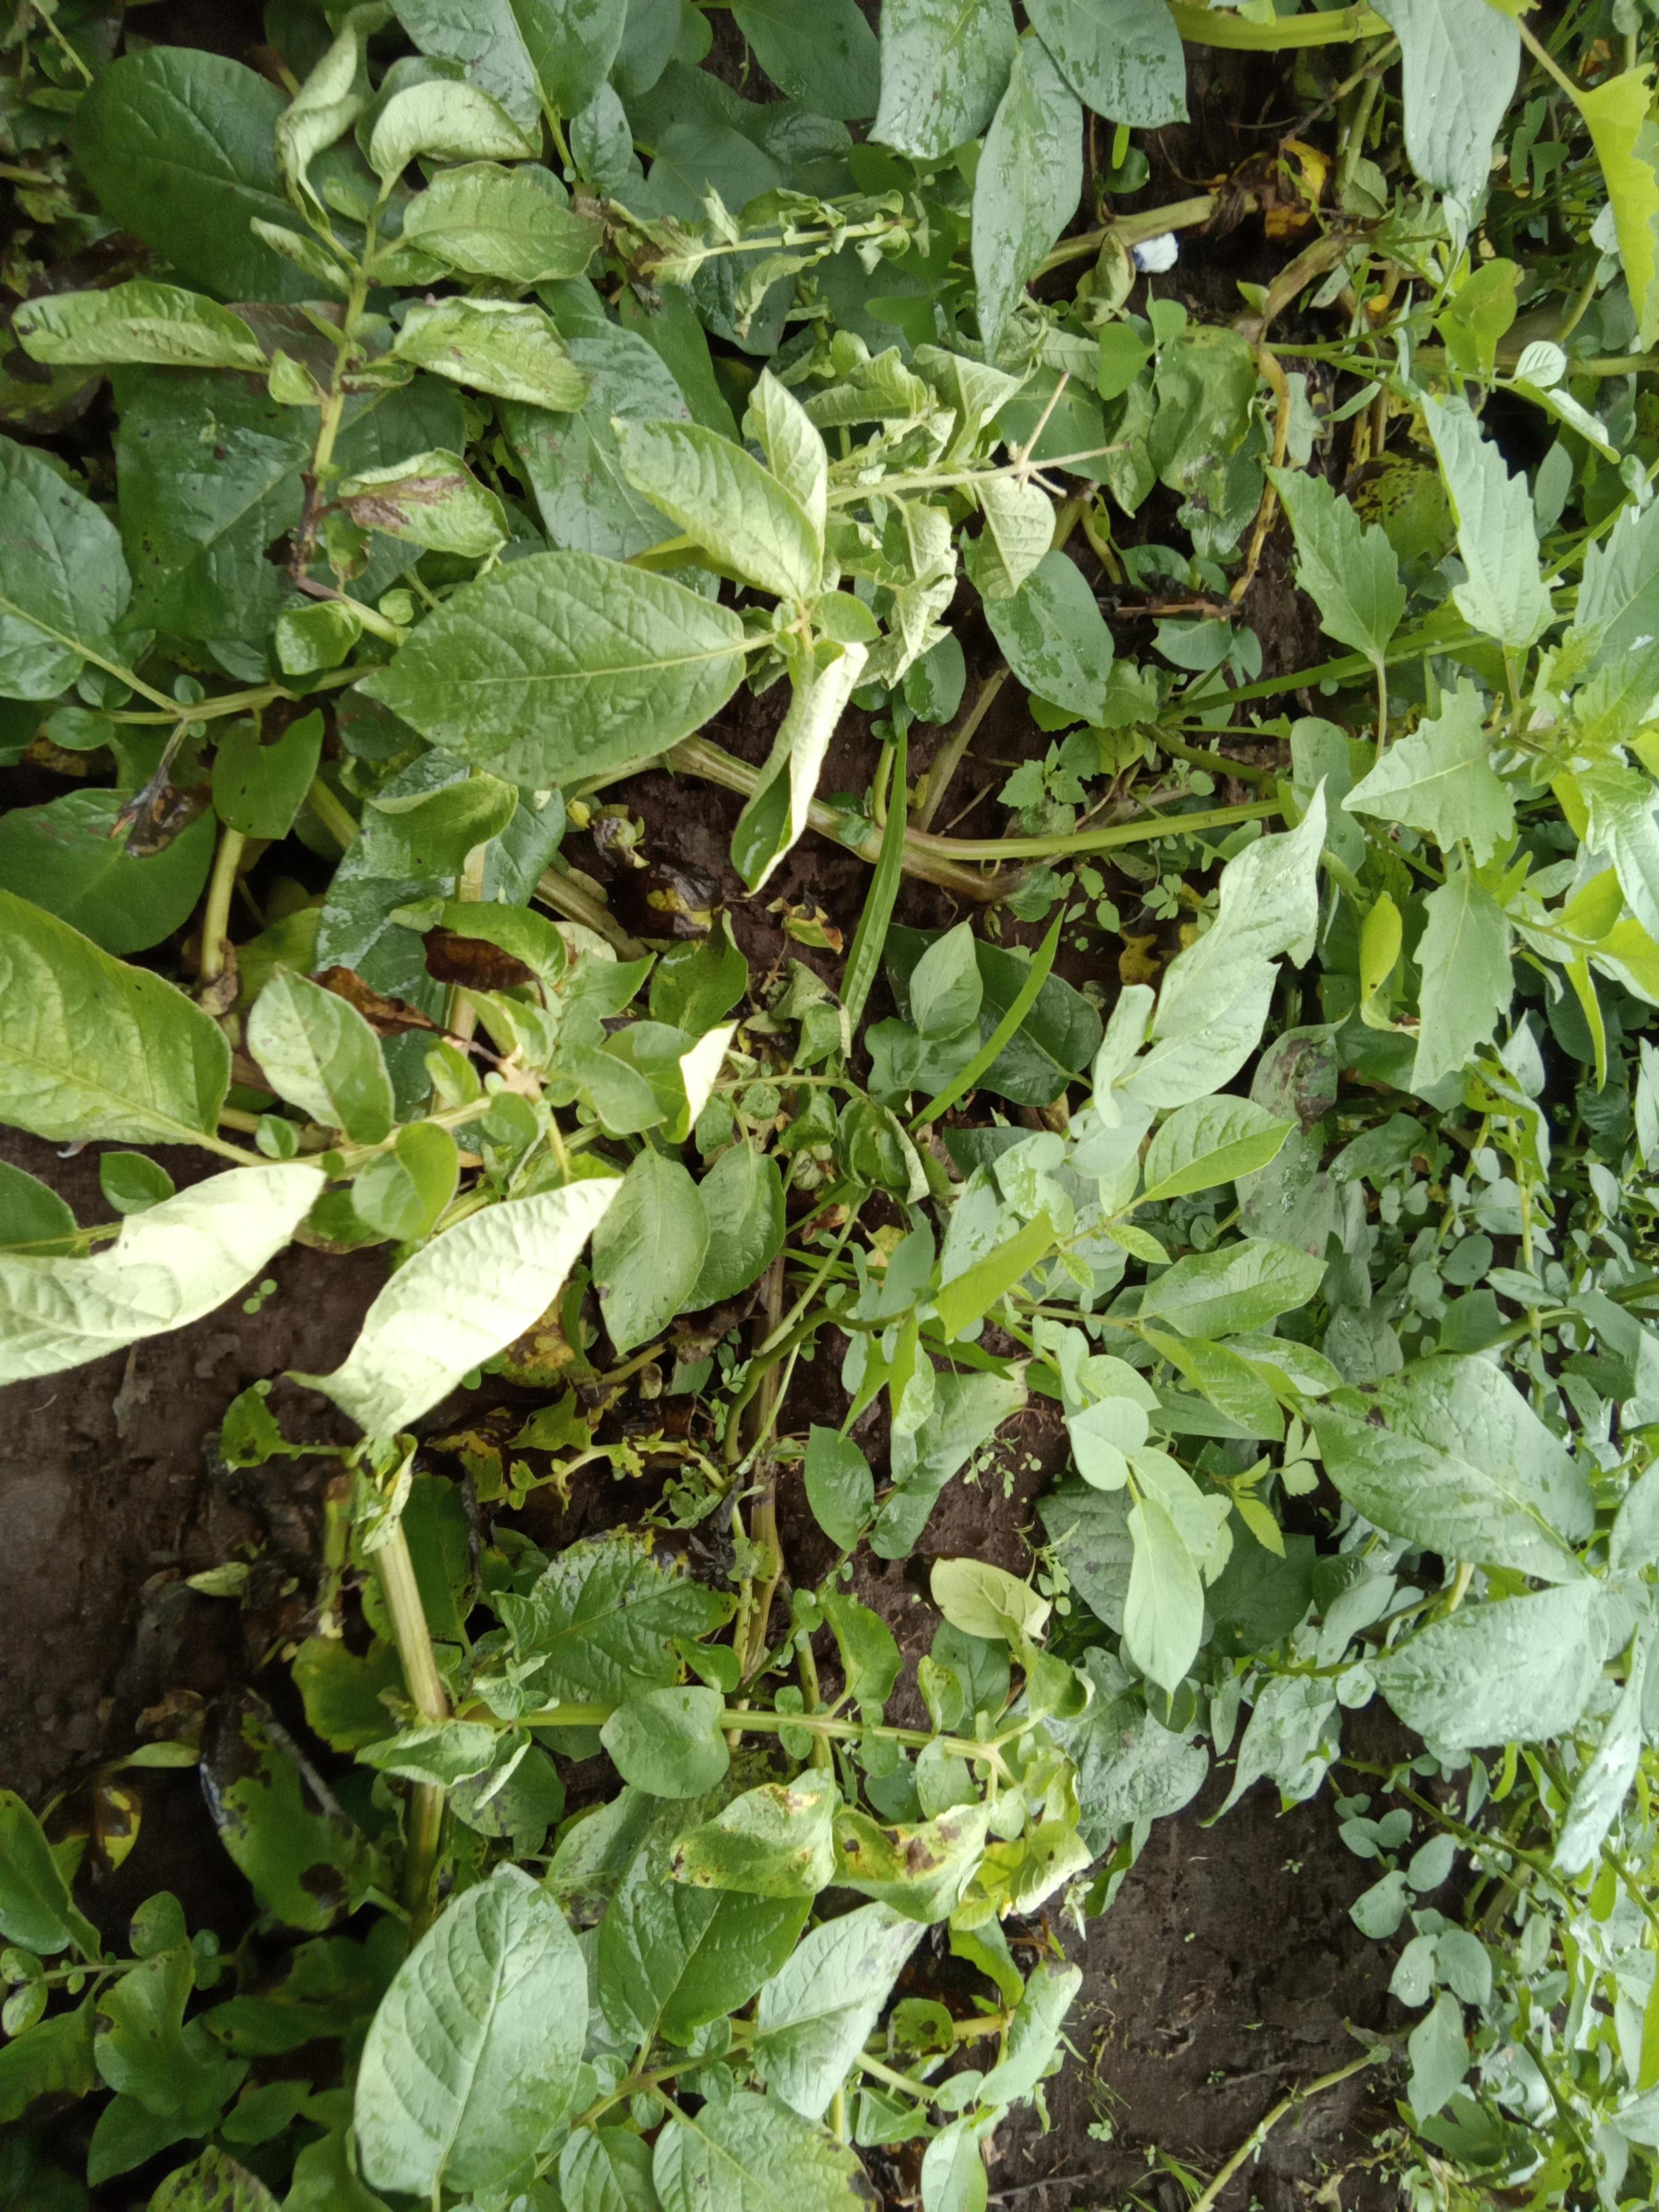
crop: potato
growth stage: vegetative
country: Kenya
